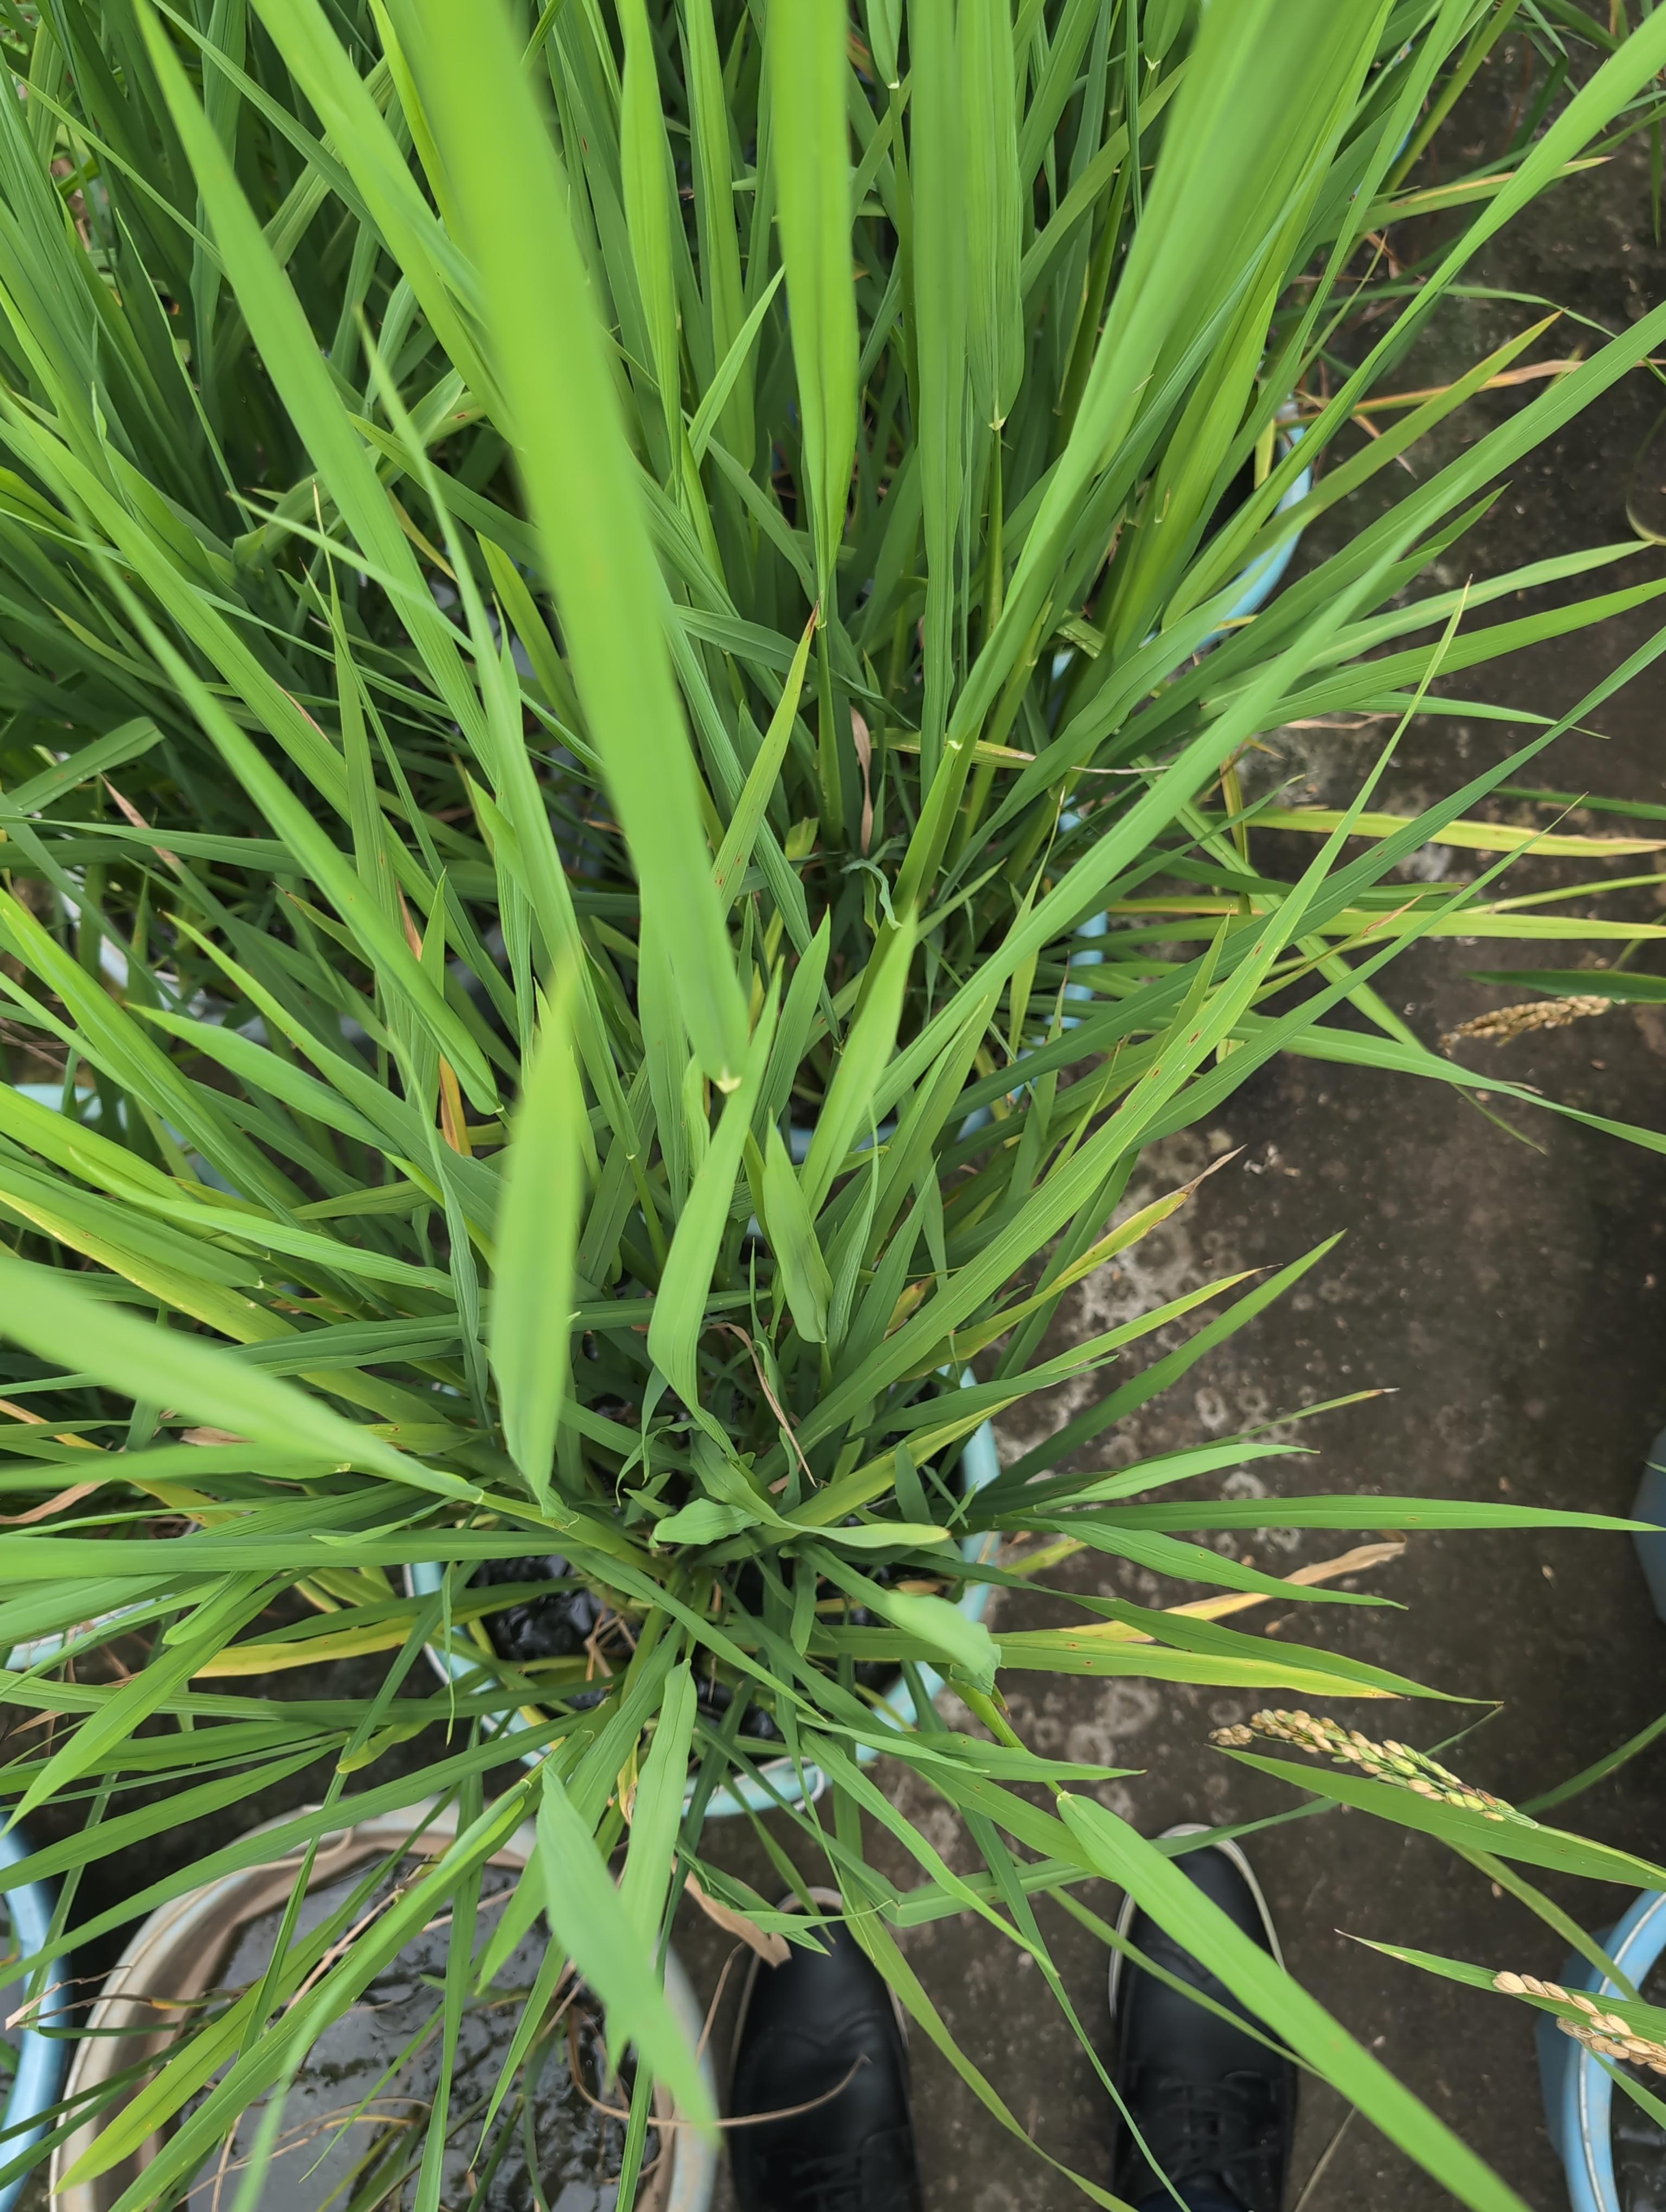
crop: rice
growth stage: booting
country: Côte d'Ivoire
